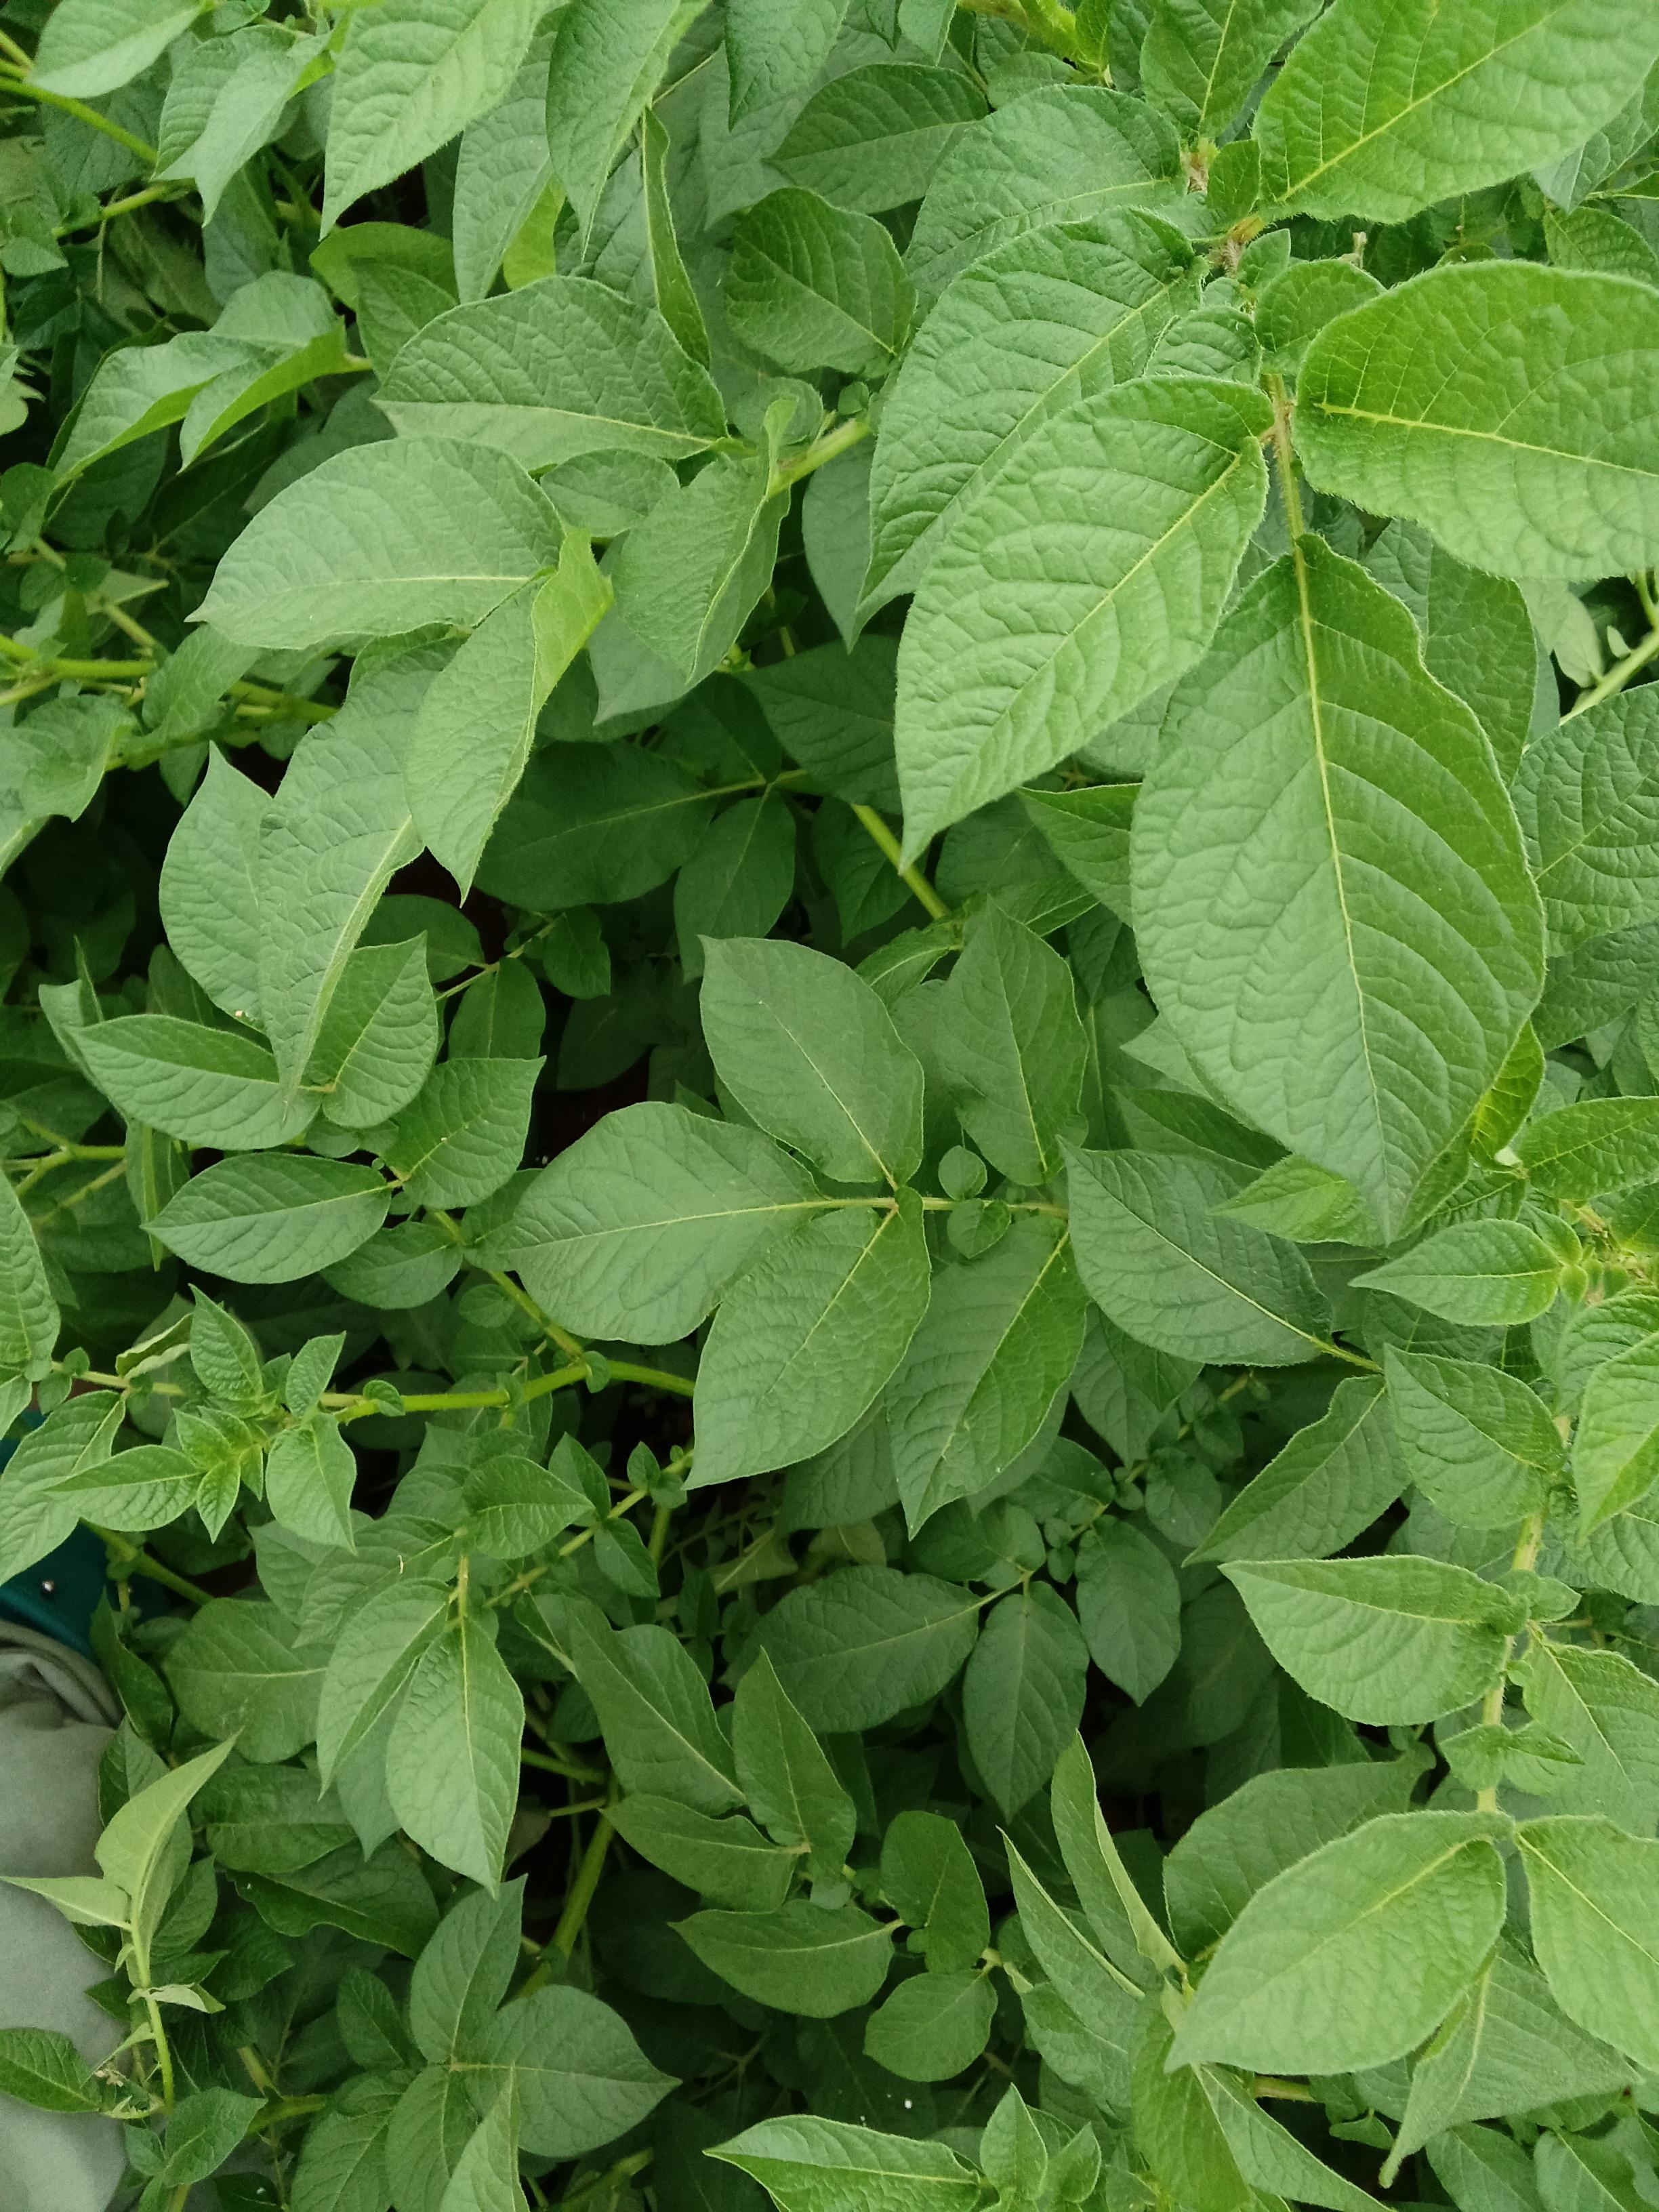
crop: potato
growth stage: flowering
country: Kenya
